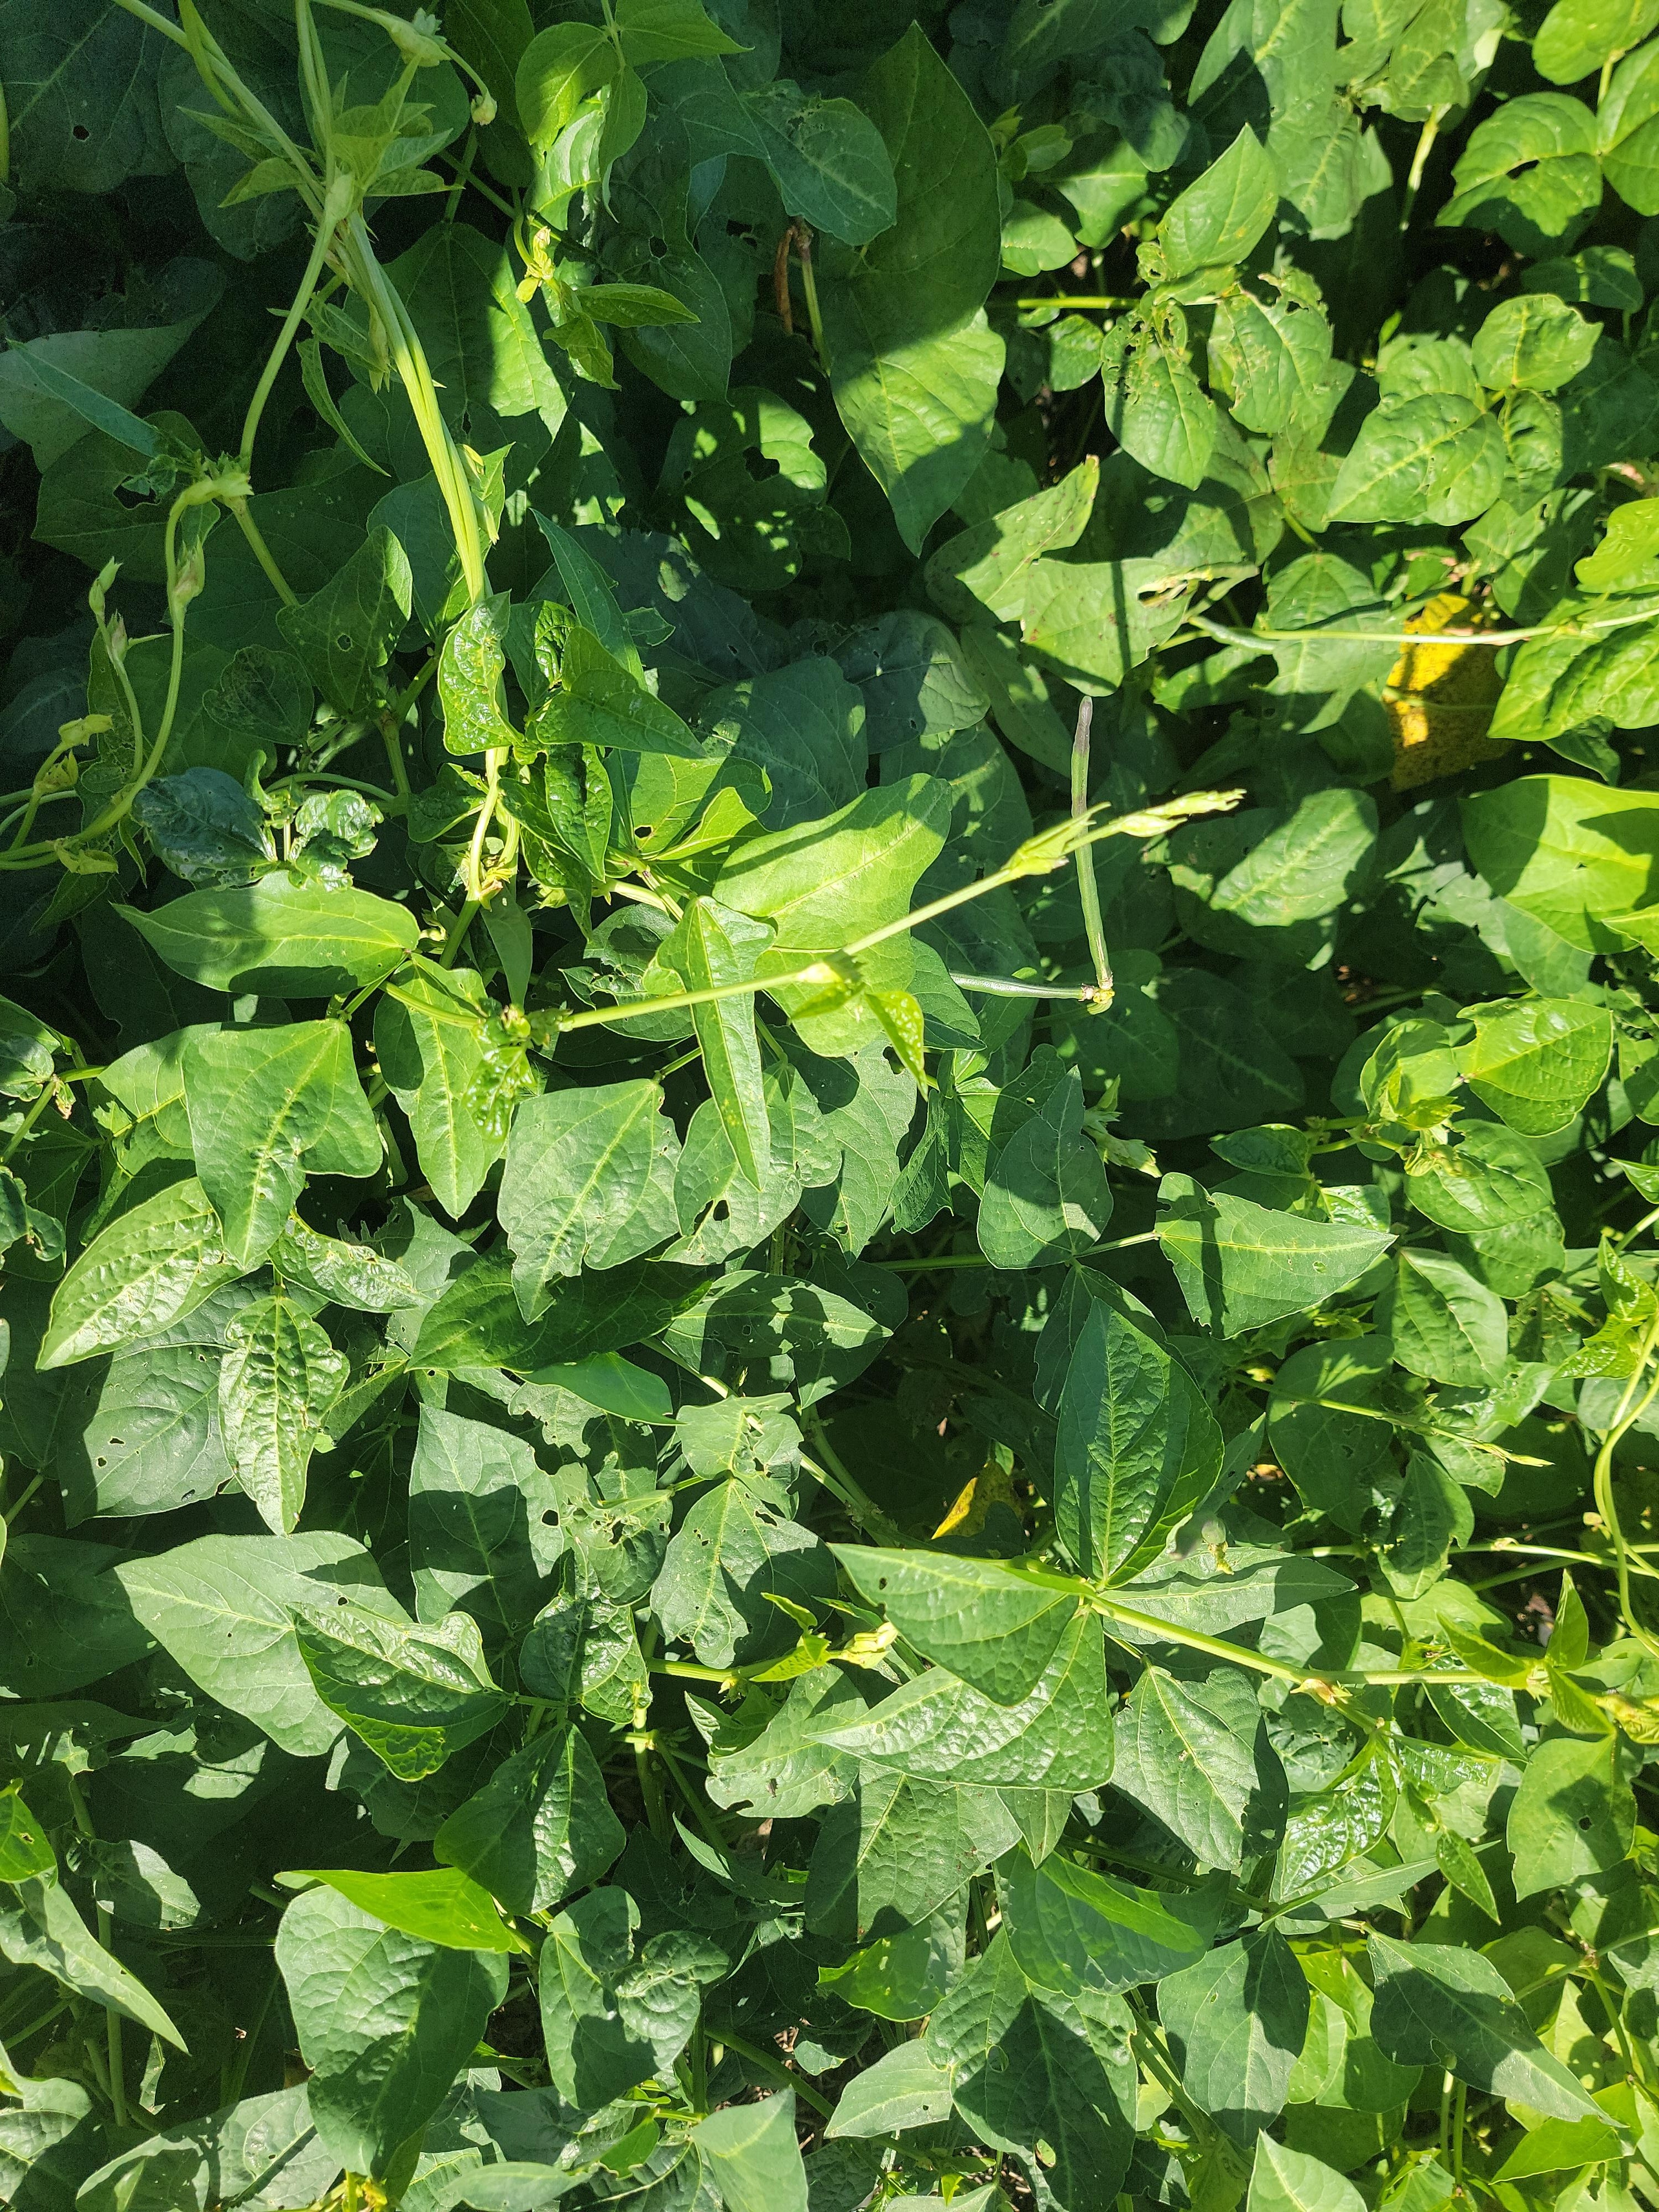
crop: cowpea
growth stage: development pod
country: Tanzania
